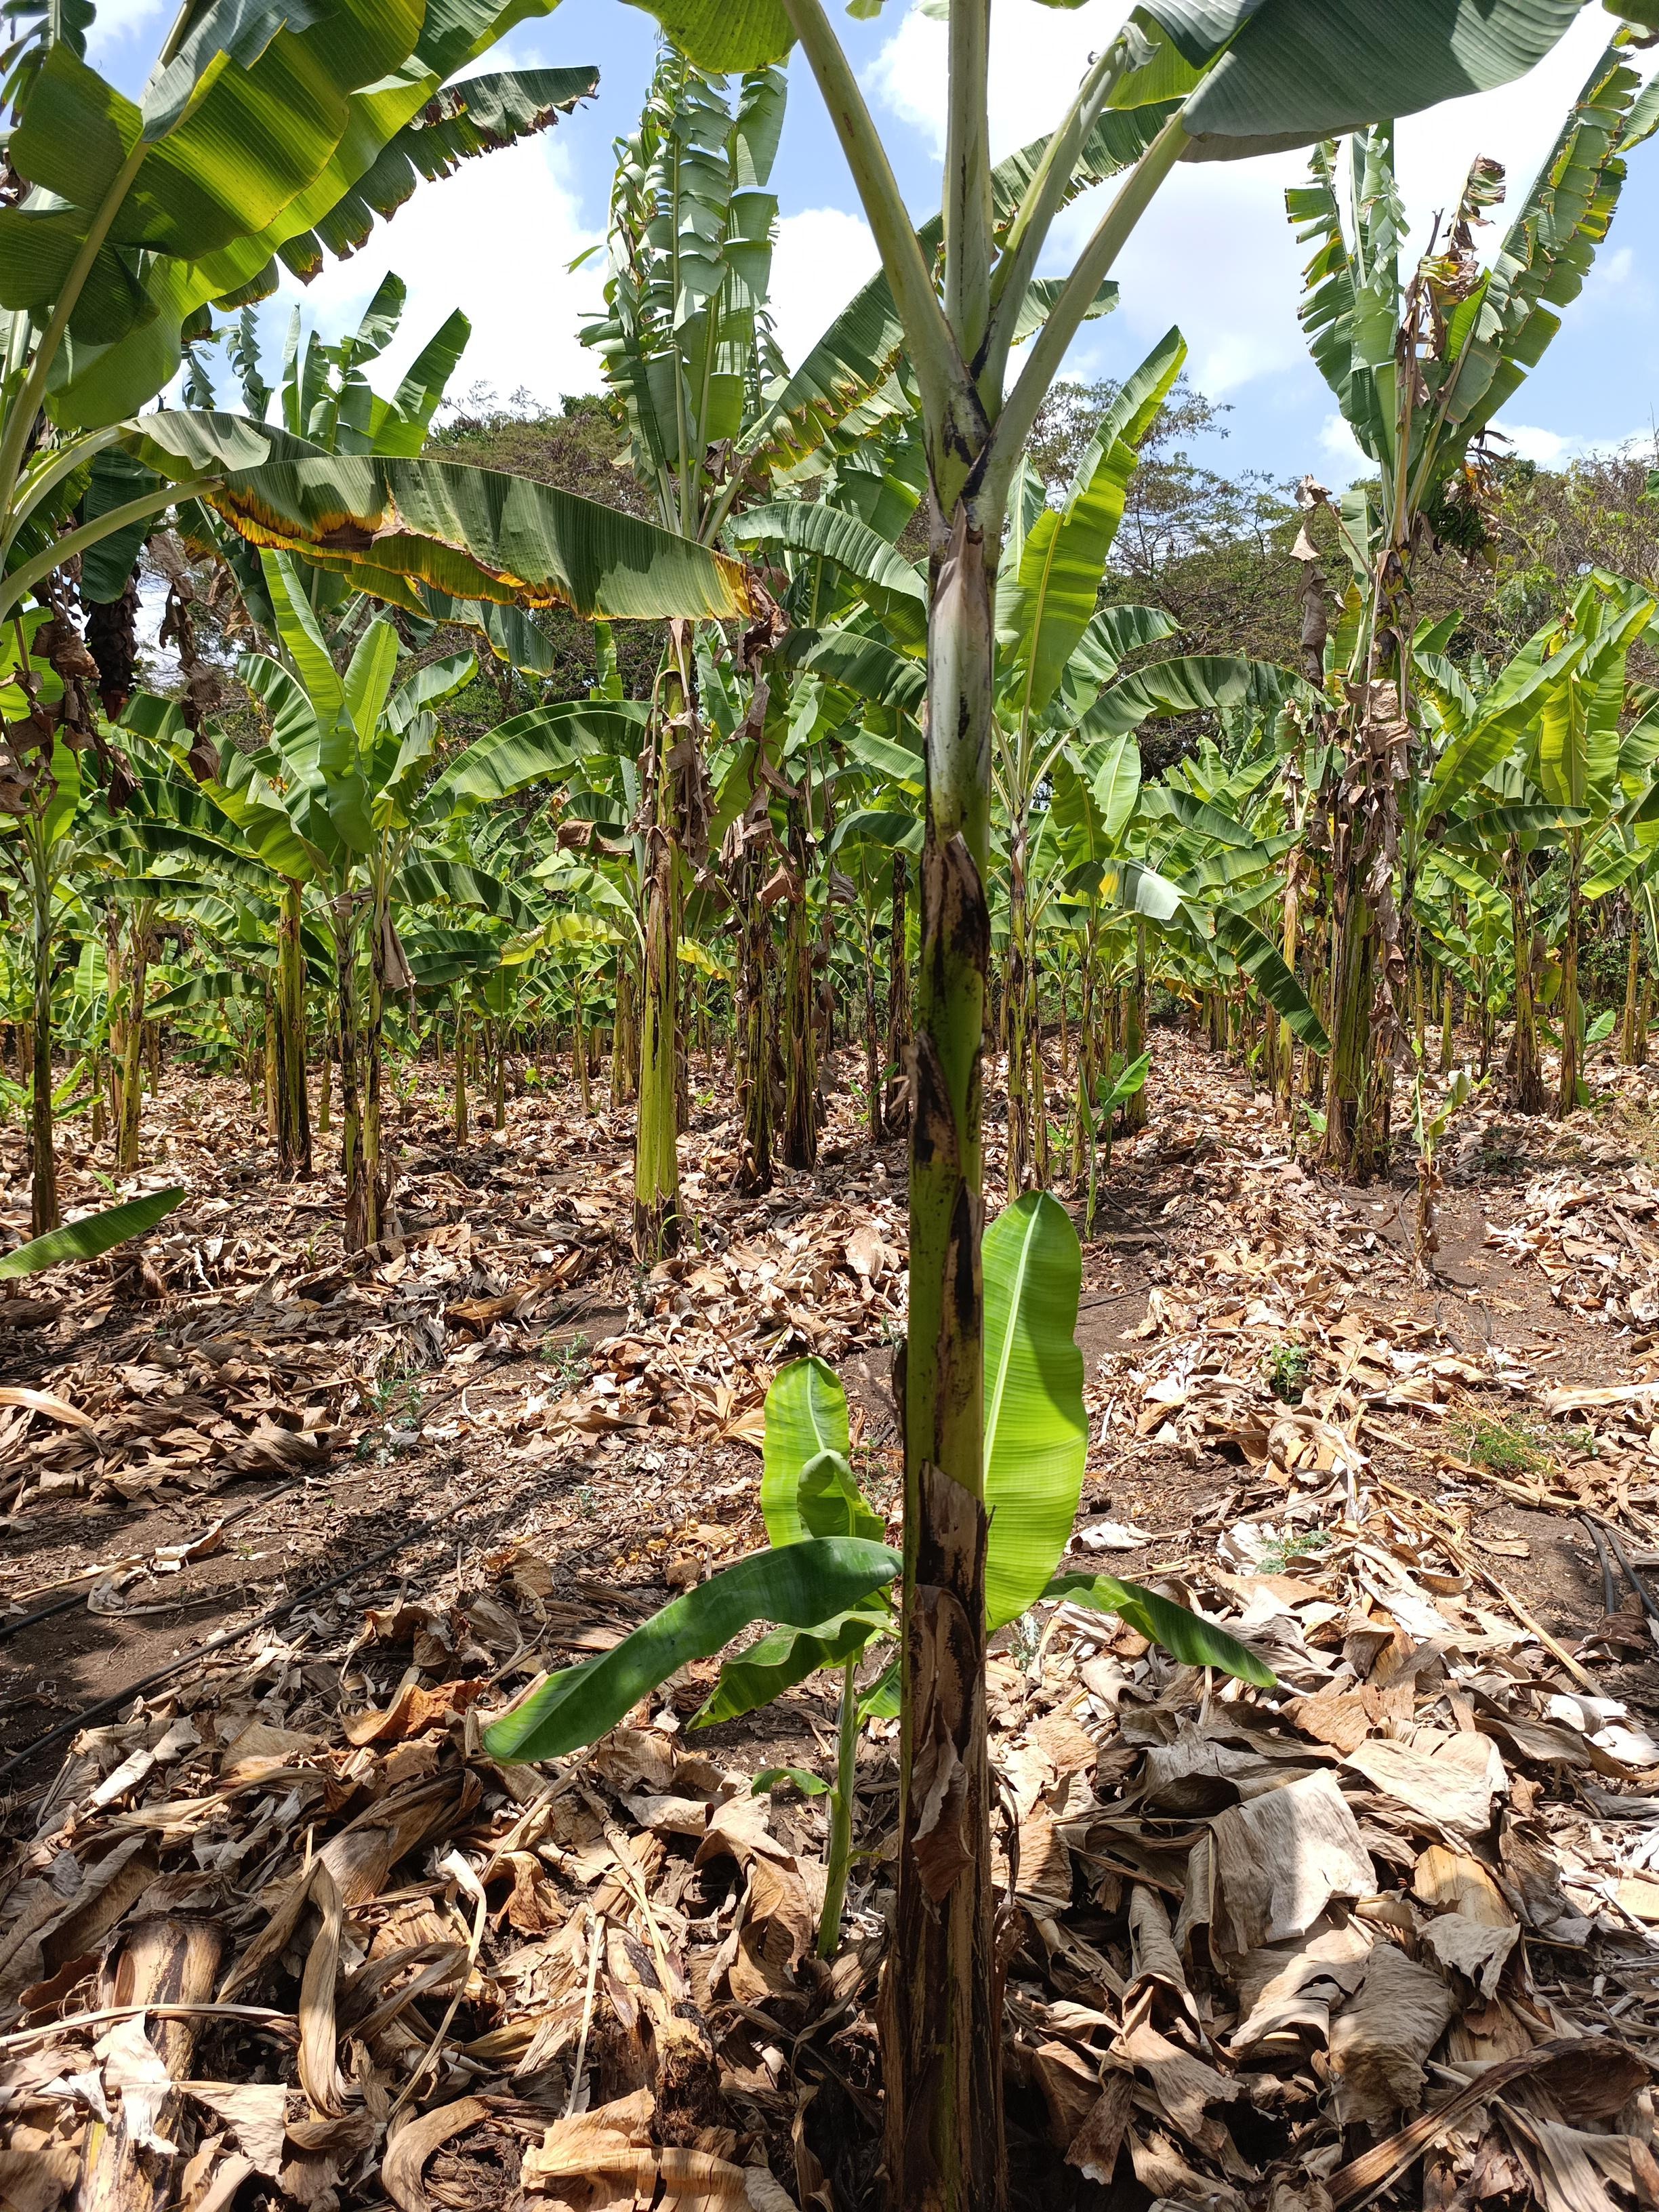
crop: banana
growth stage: vegetative
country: Tanzania
